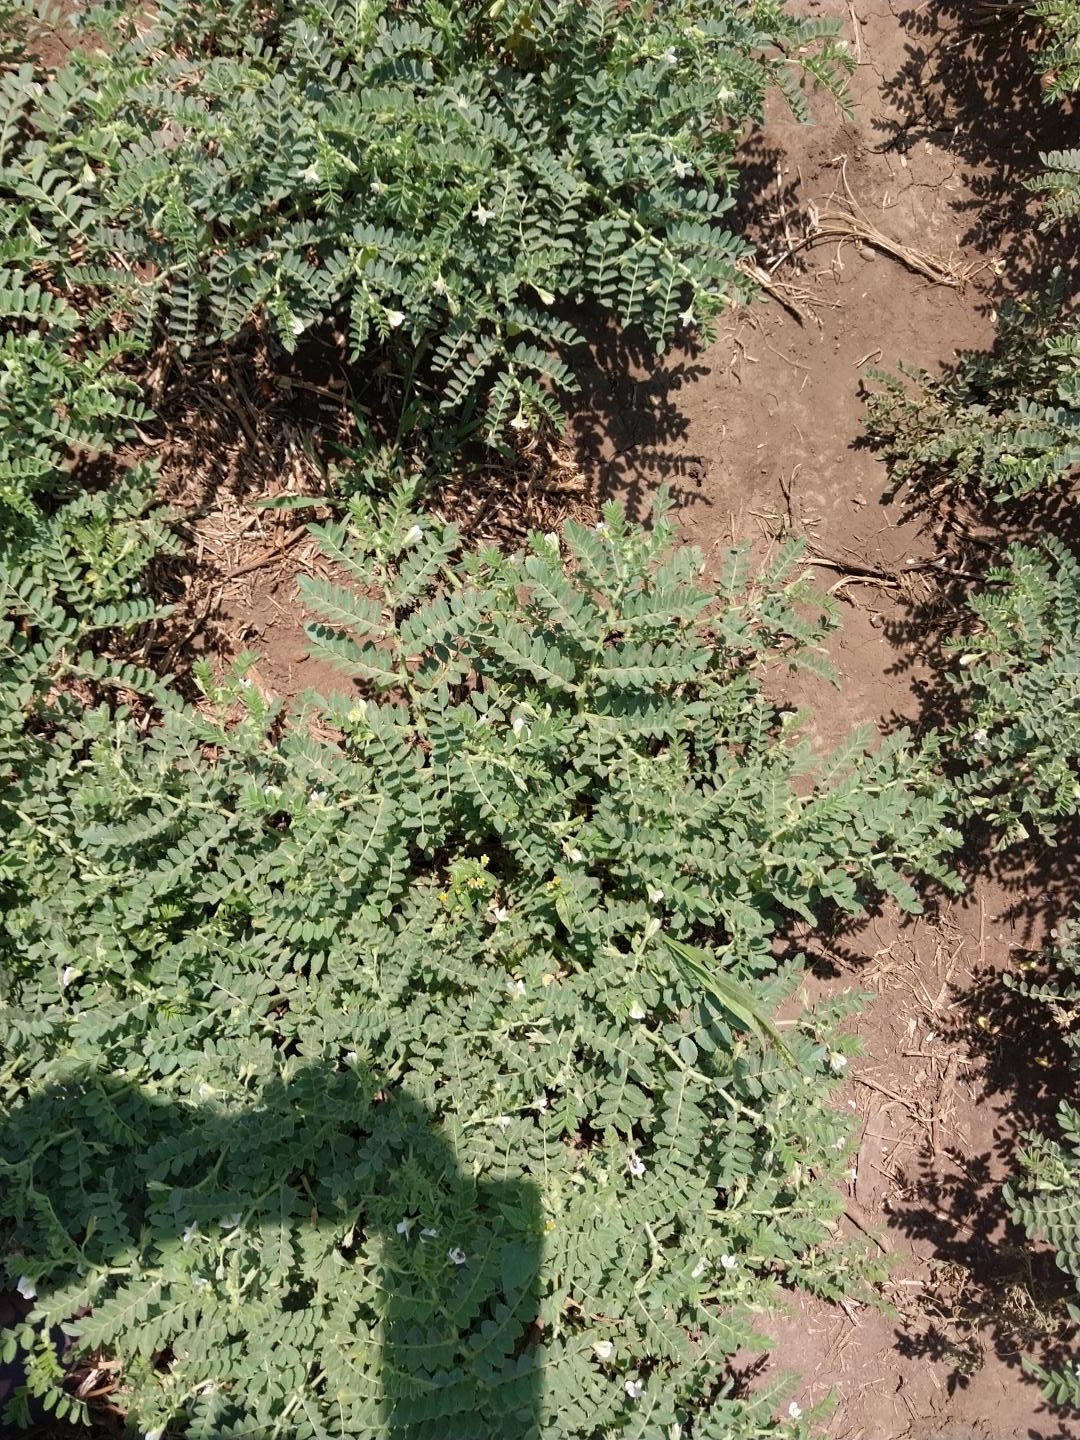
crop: chickpea
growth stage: development pod
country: Tanzania
